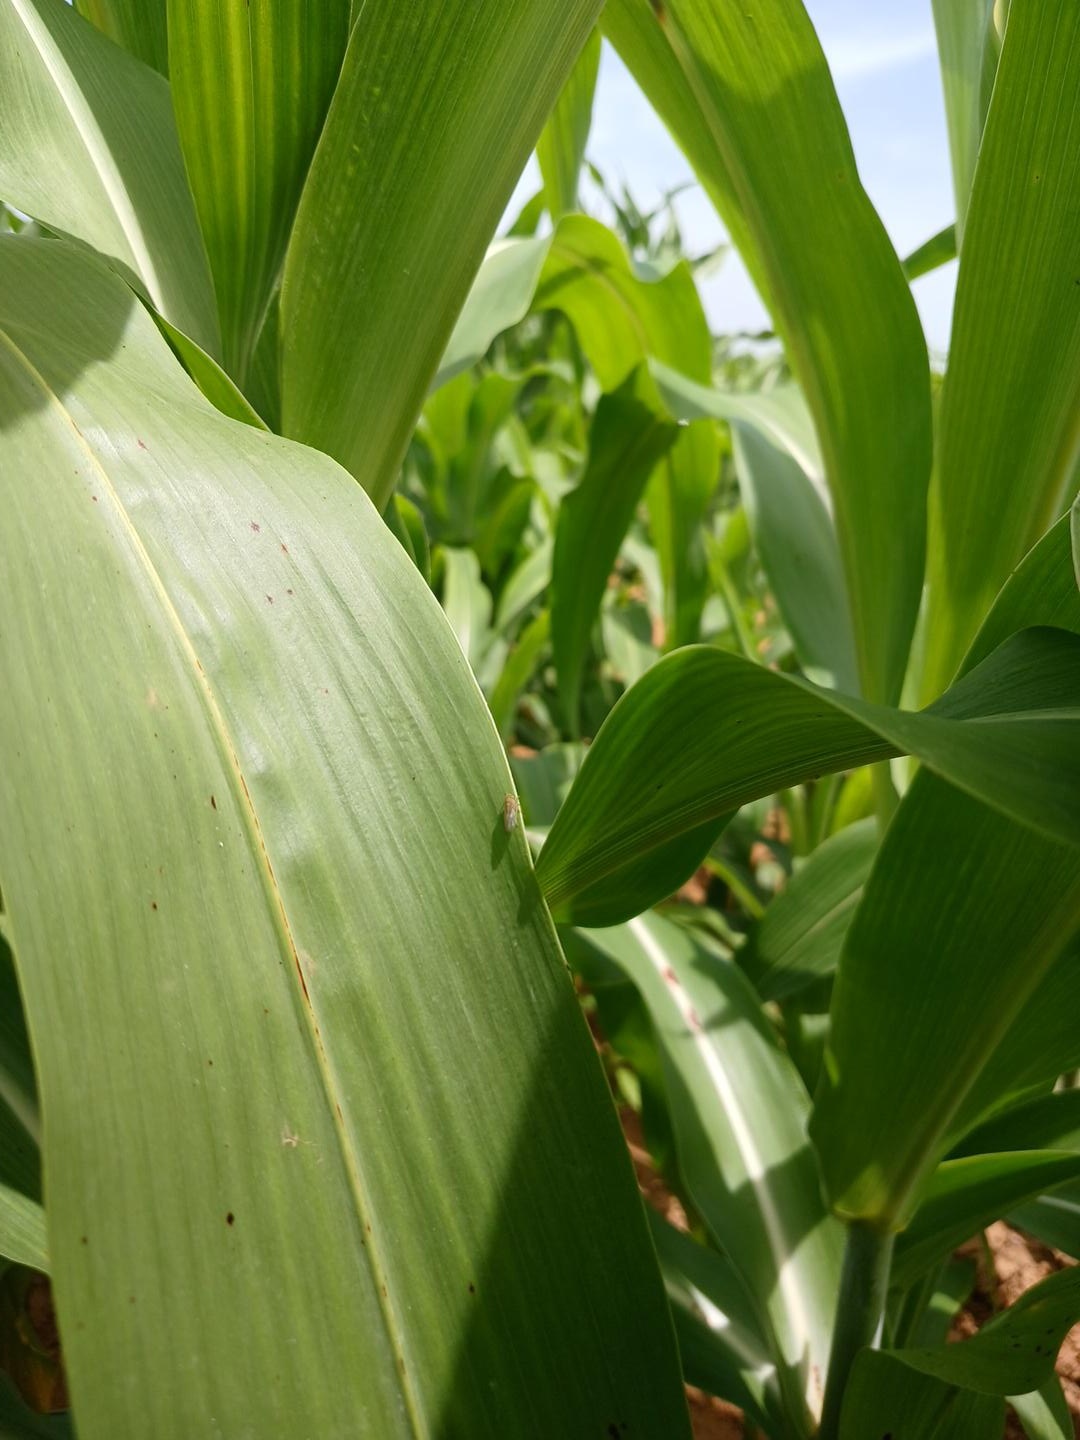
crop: sorghum
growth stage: vegetative
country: Senegal
